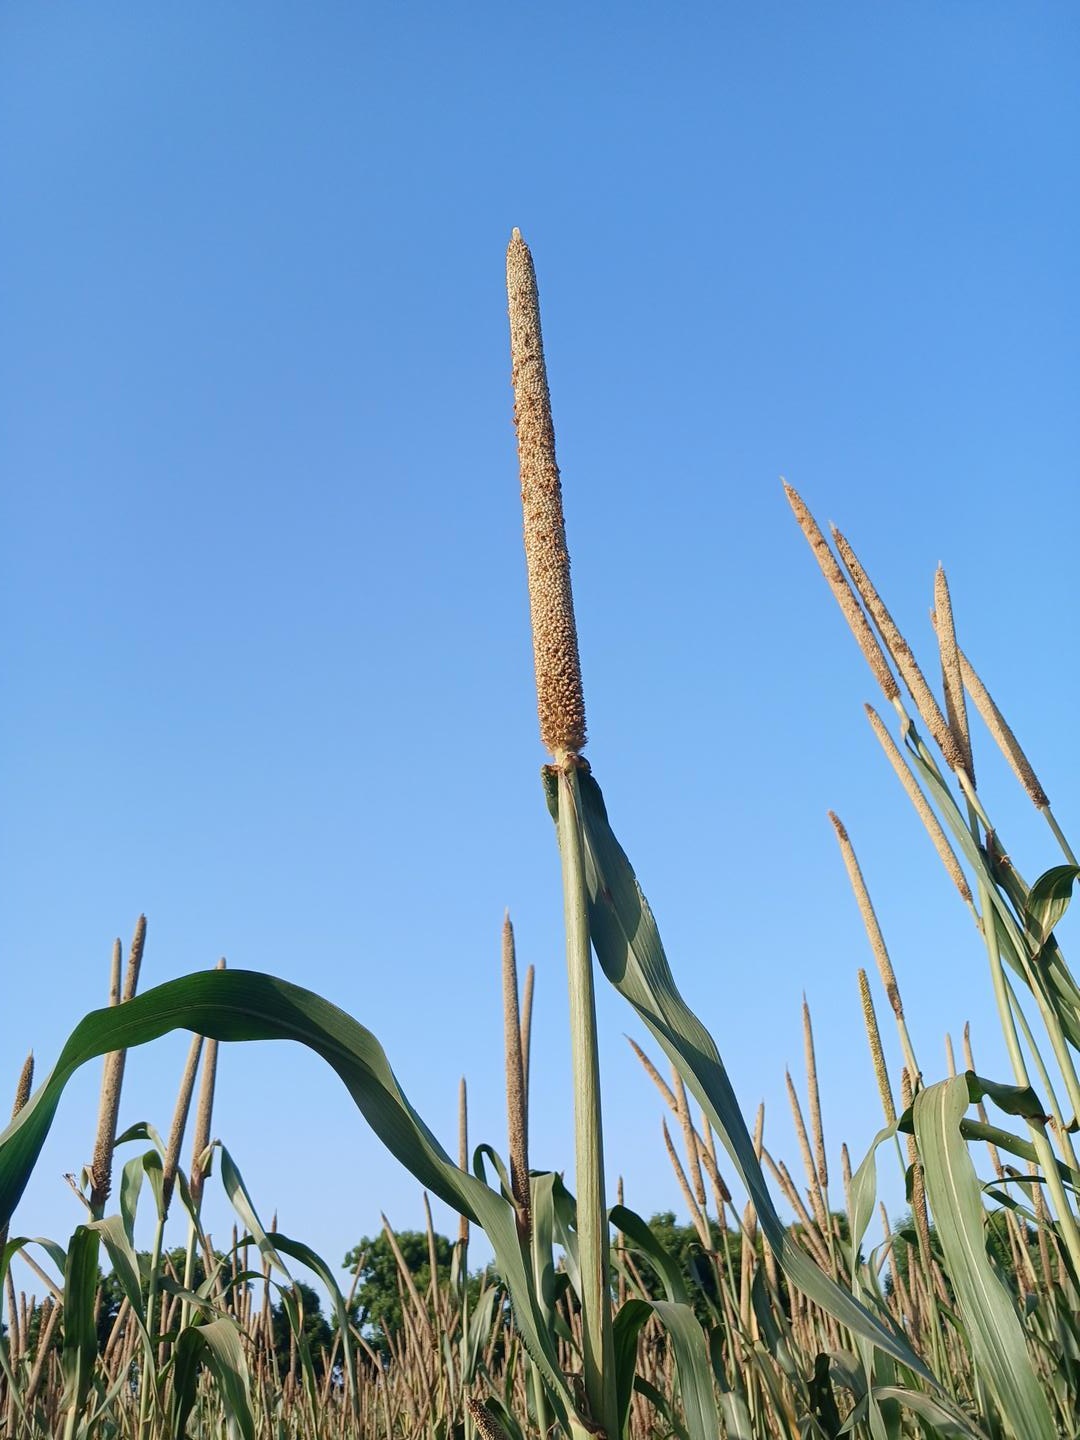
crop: pearl millet
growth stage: maturity
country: Senegal
